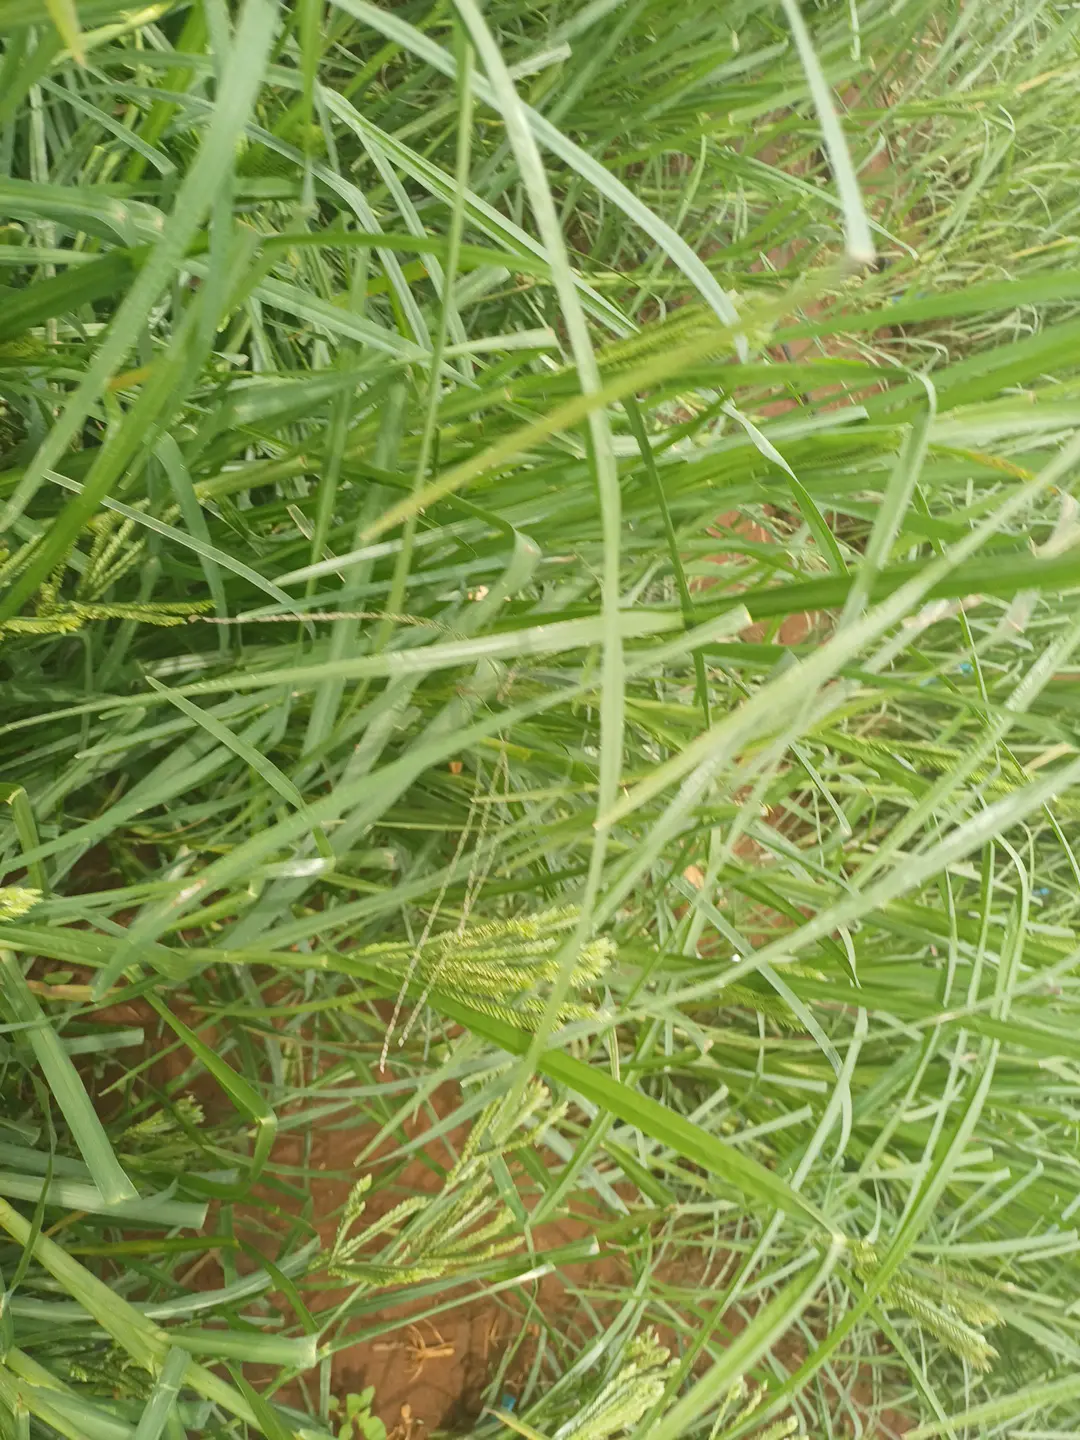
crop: finger millet
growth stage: flowering
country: Kenya
